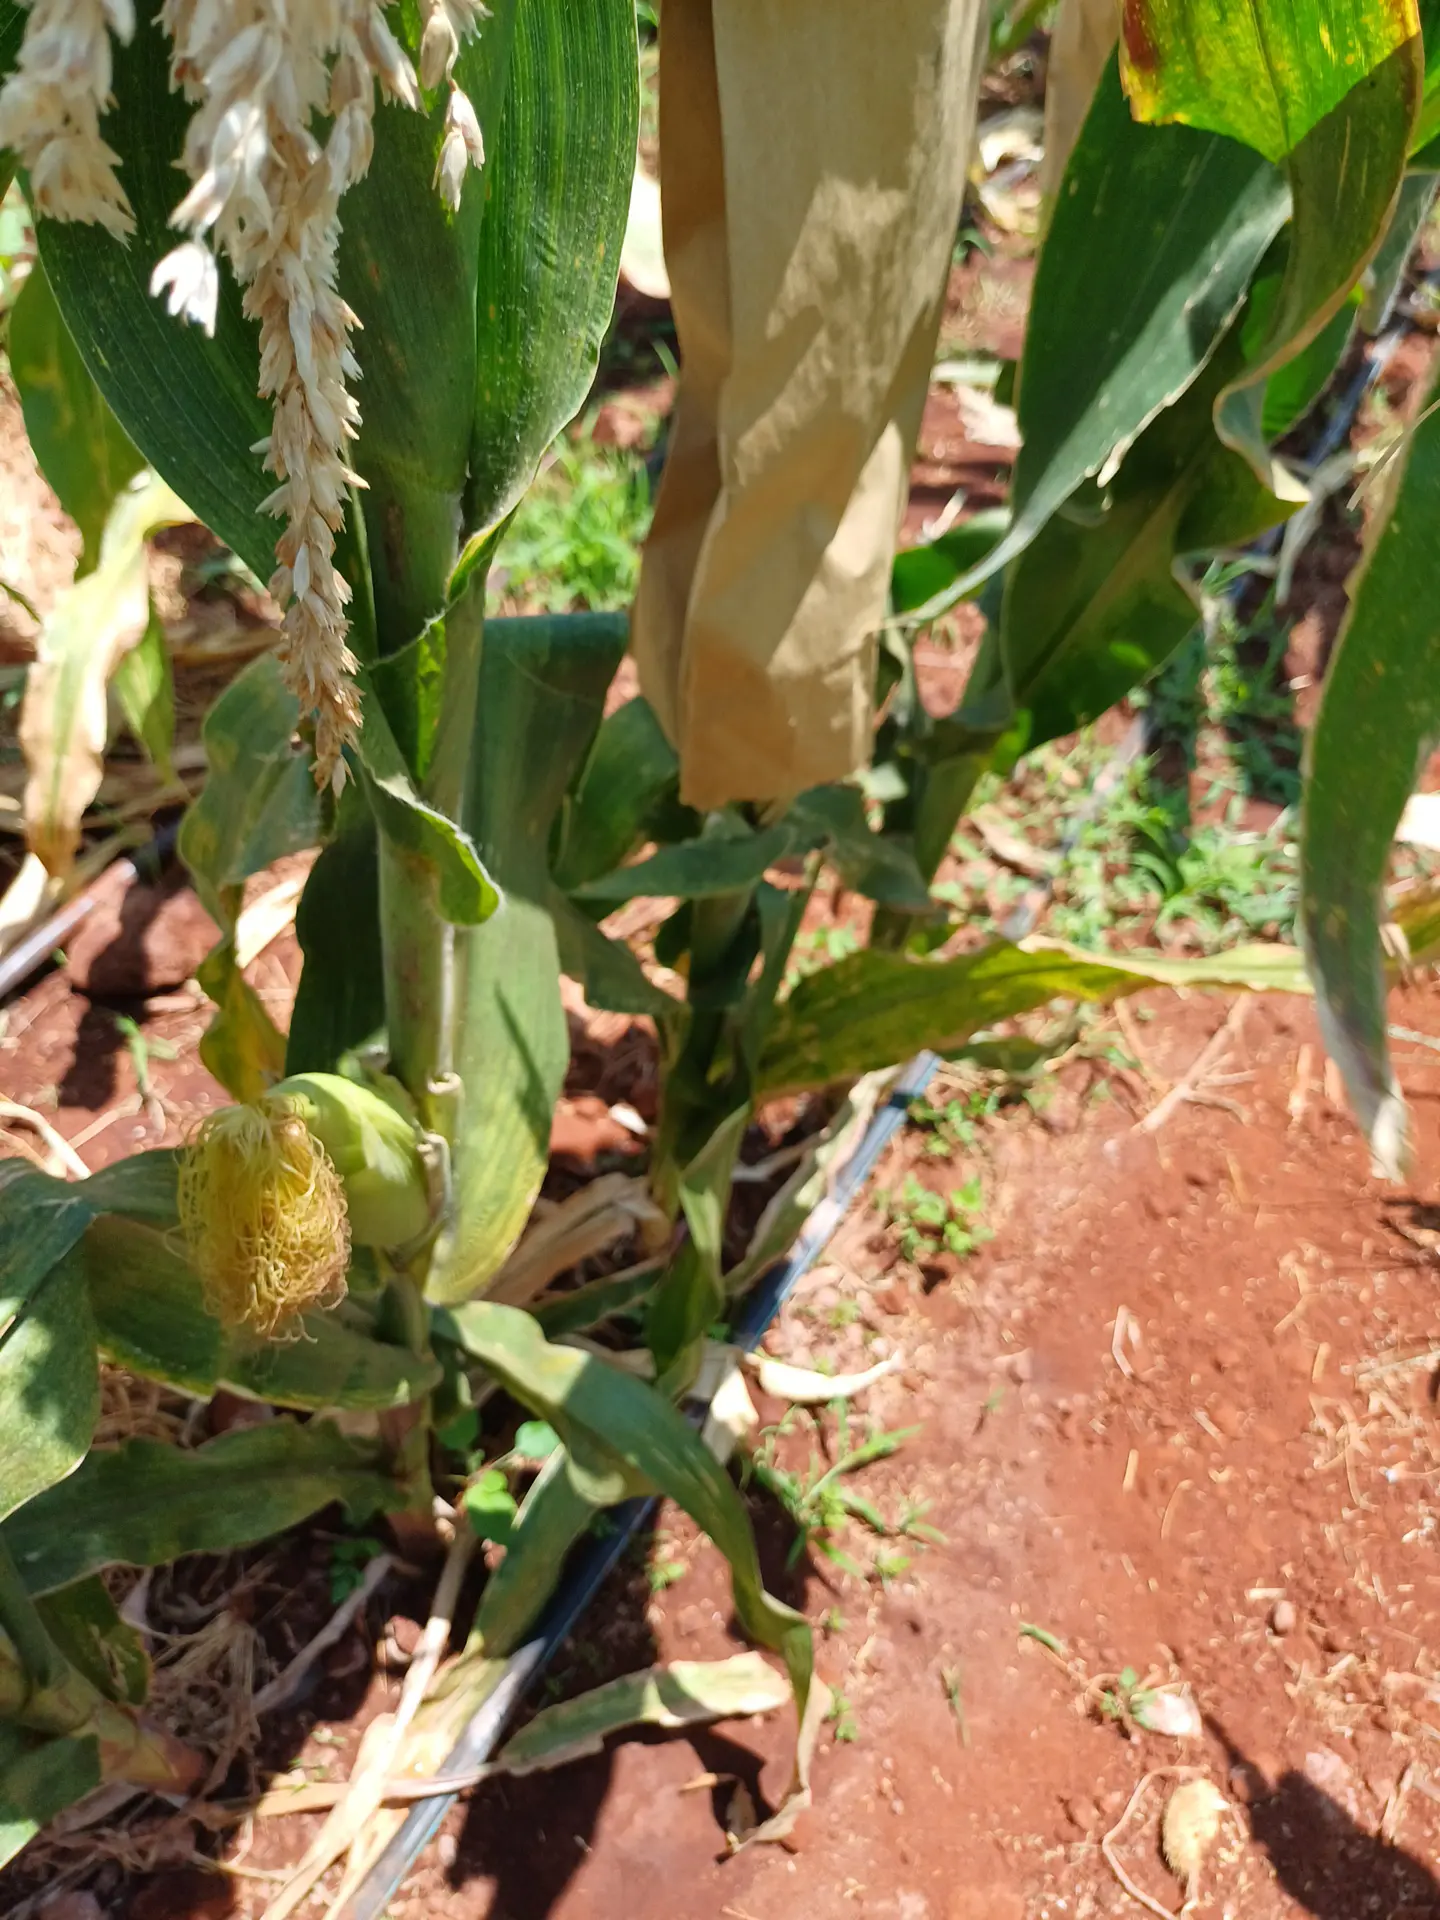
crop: maize
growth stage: flowering
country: Kenya
